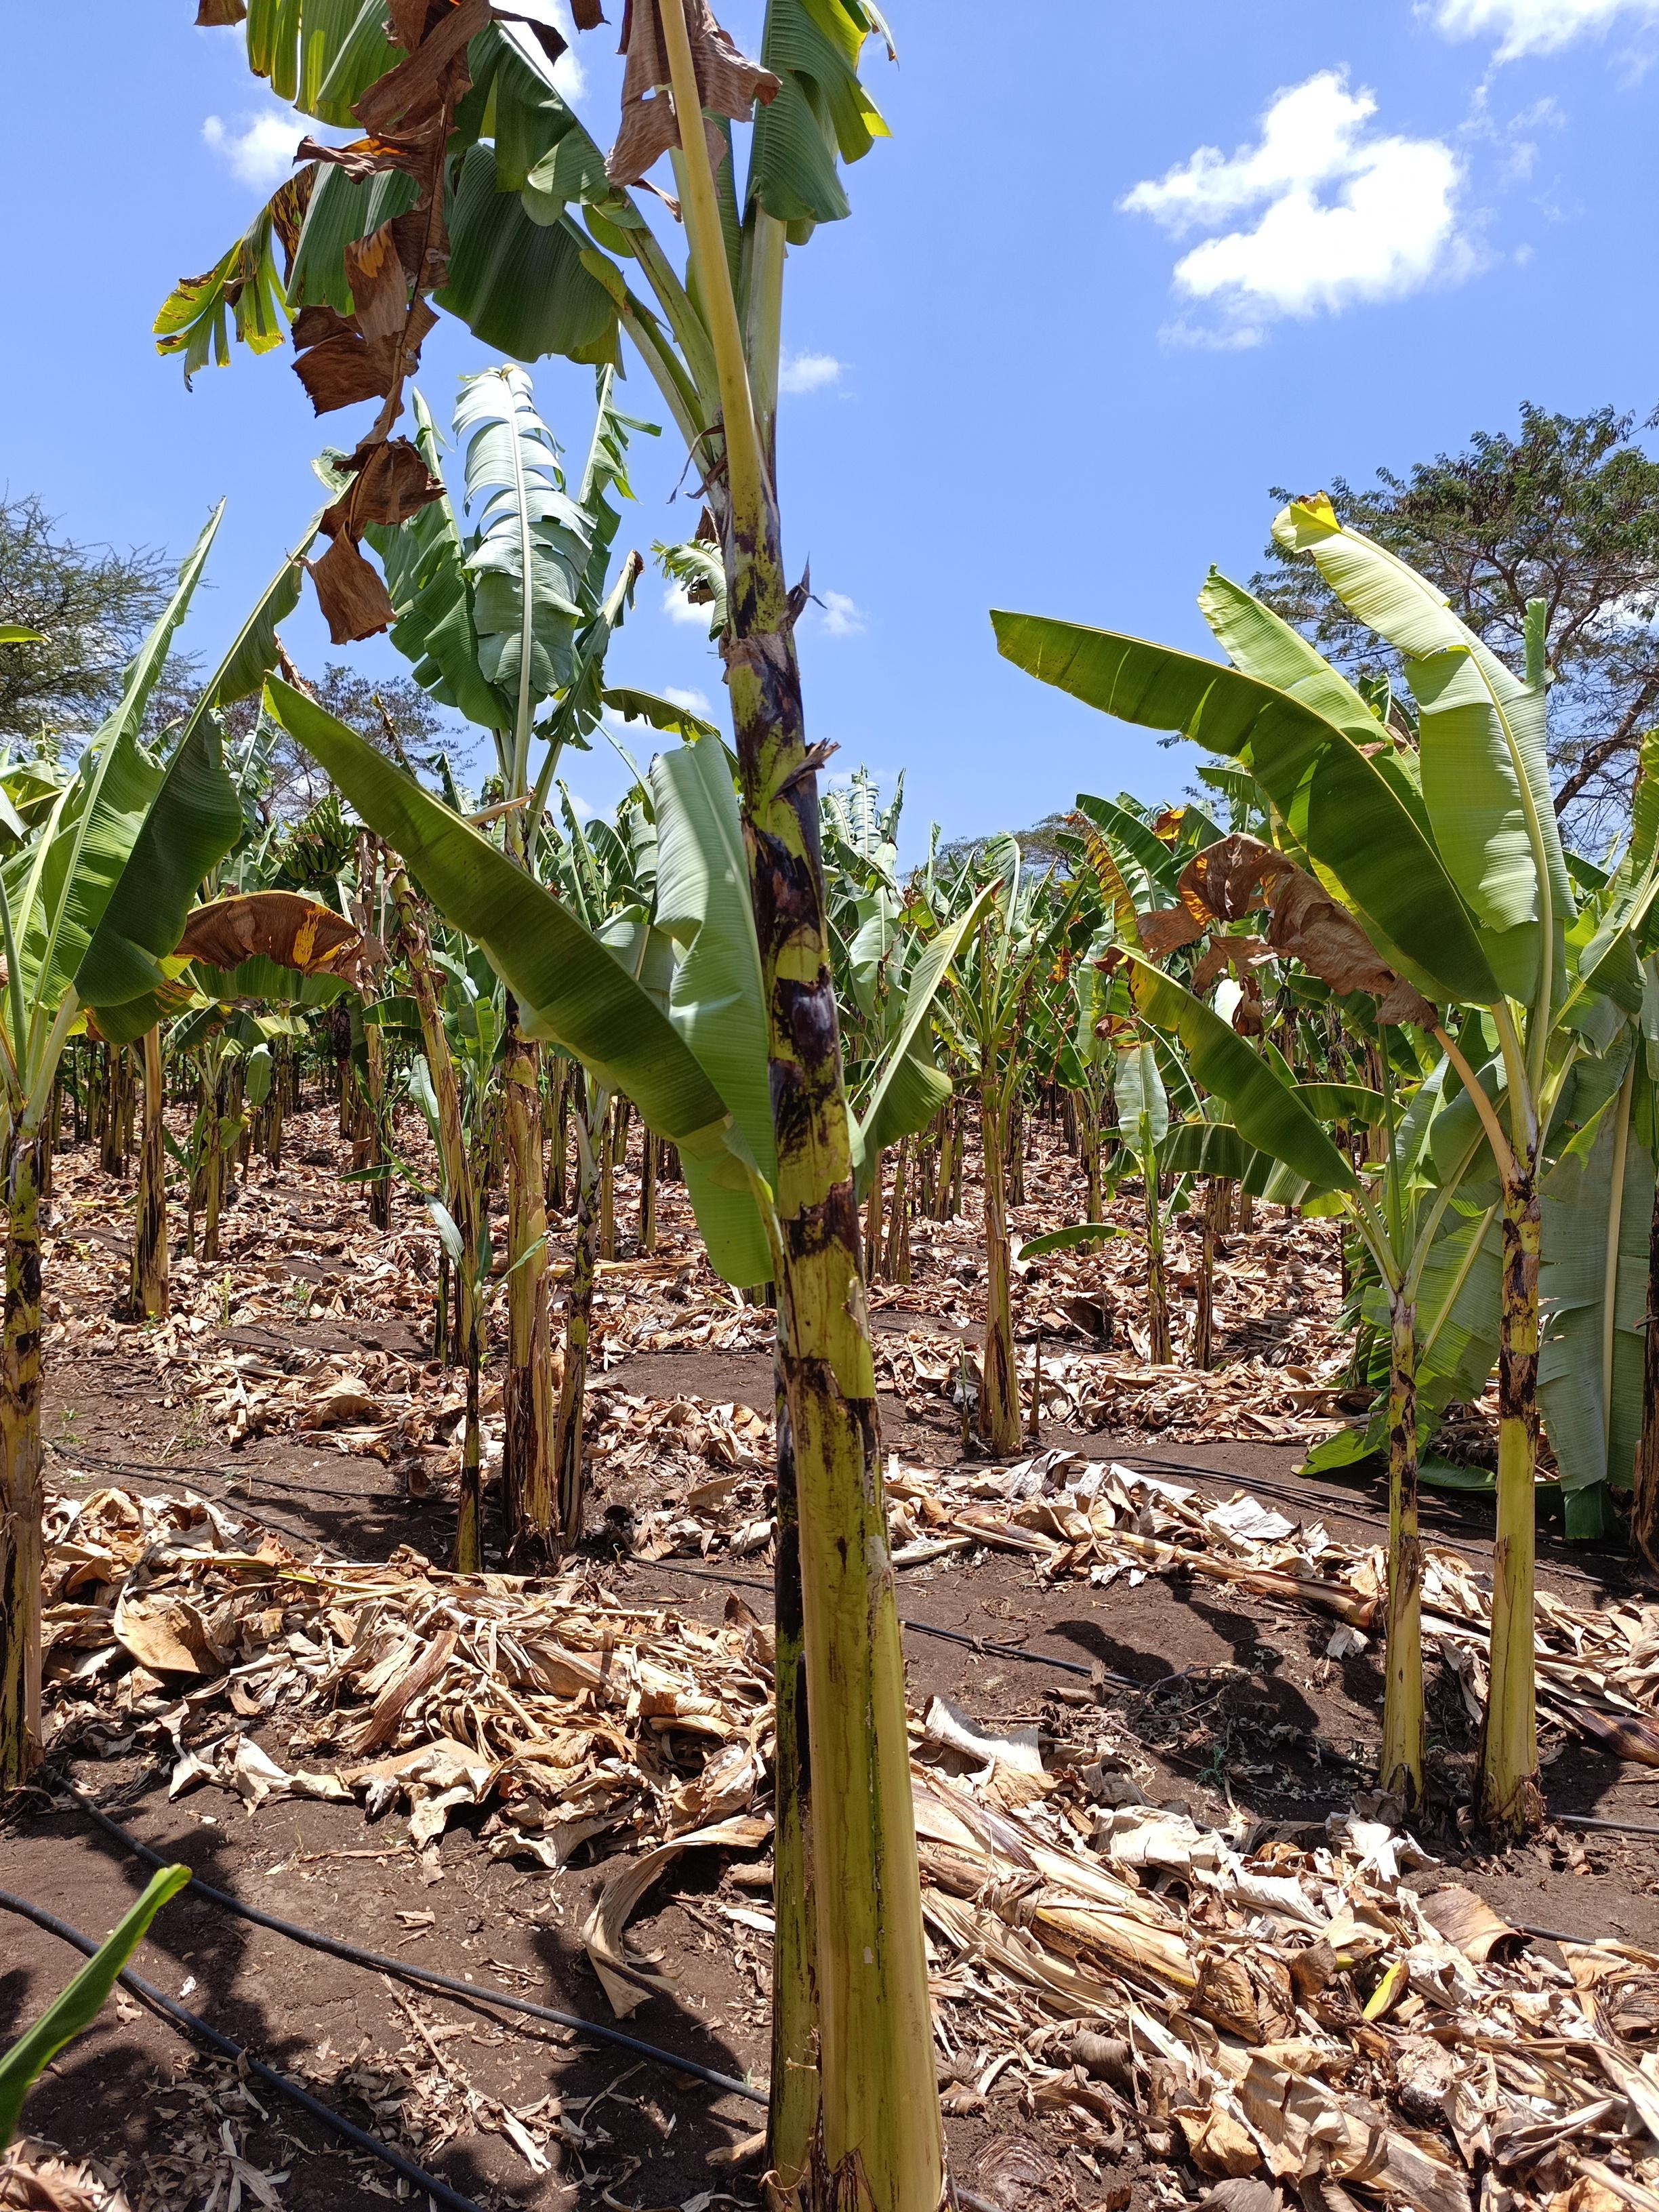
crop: banana
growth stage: vegetative
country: Tanzania
